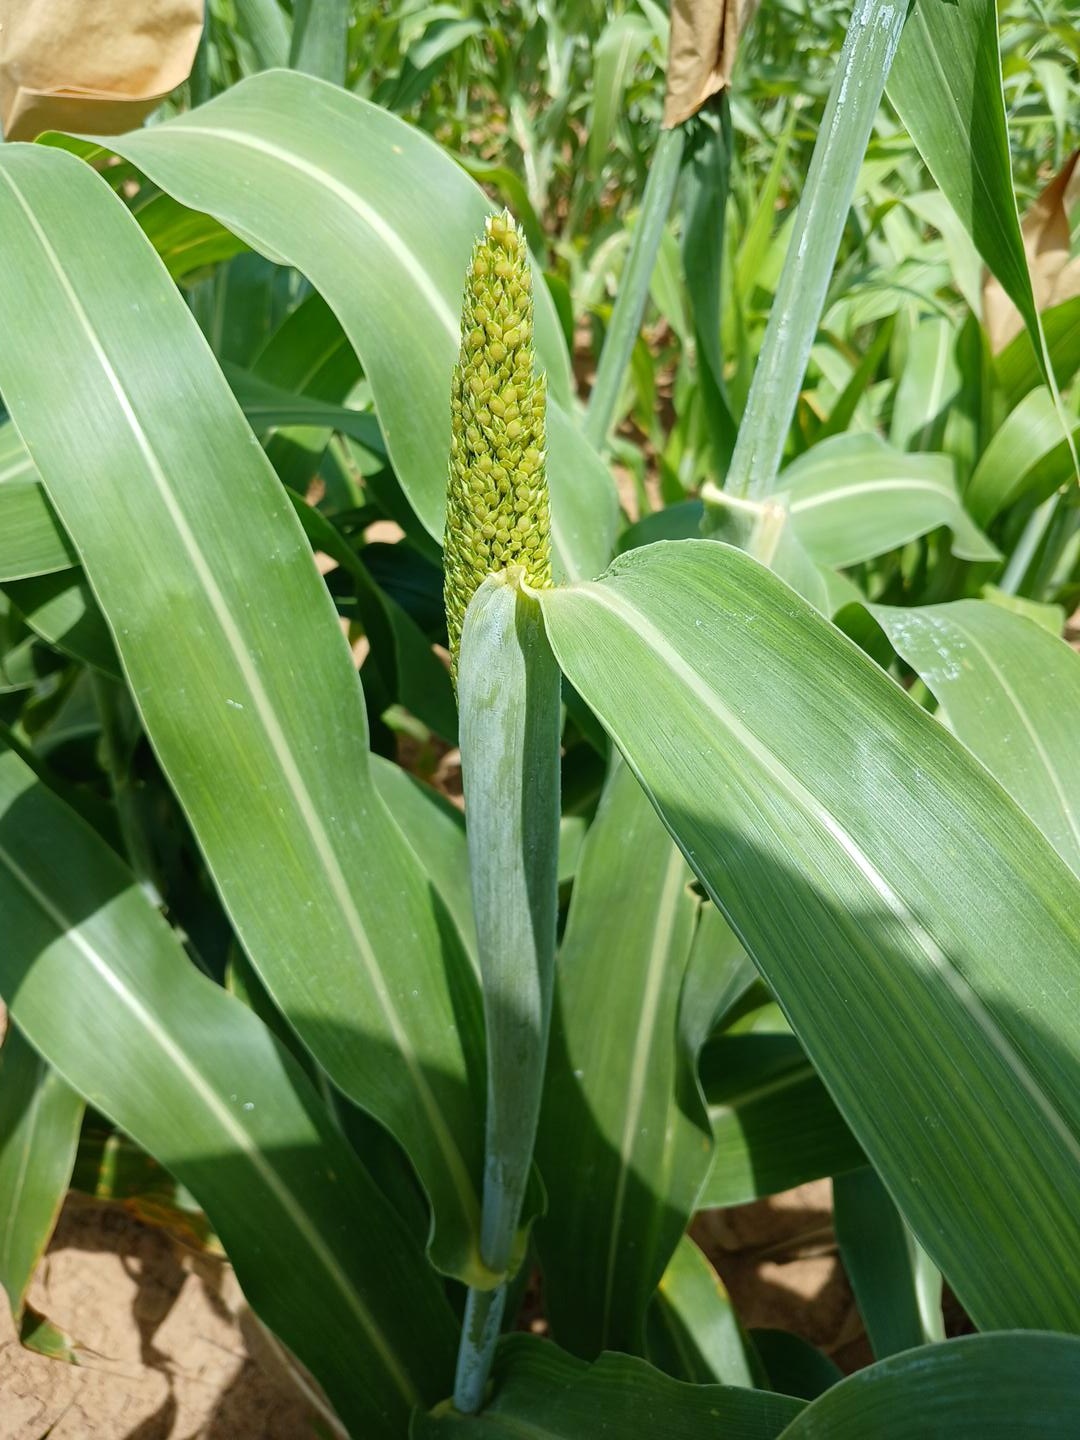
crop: sorghum
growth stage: heading tuber
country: Senegal
